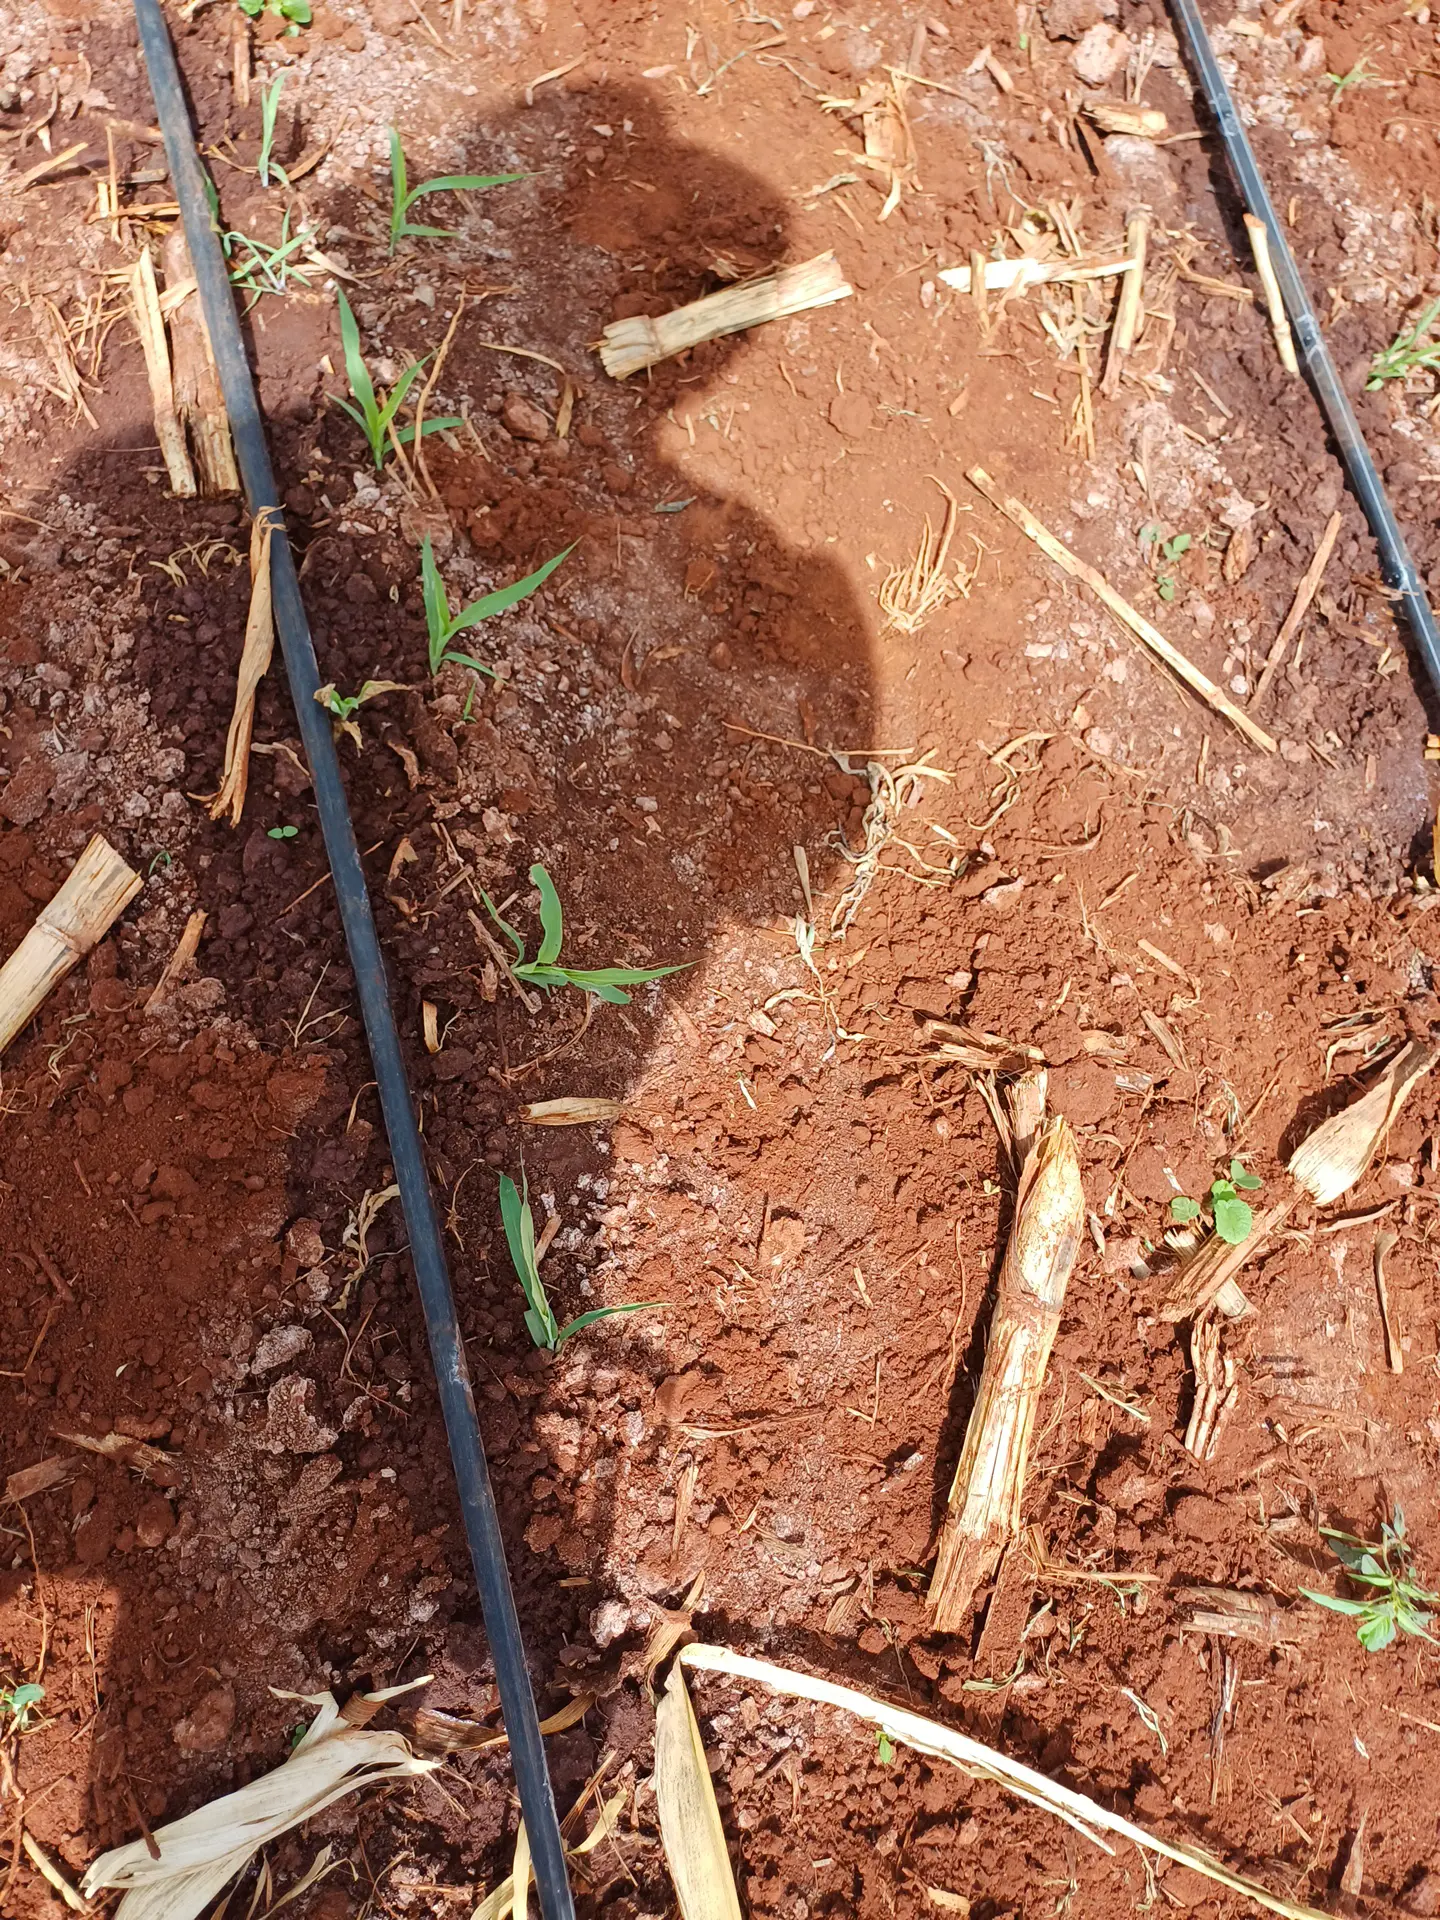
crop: sorghum
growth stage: vegetative
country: Kenya
